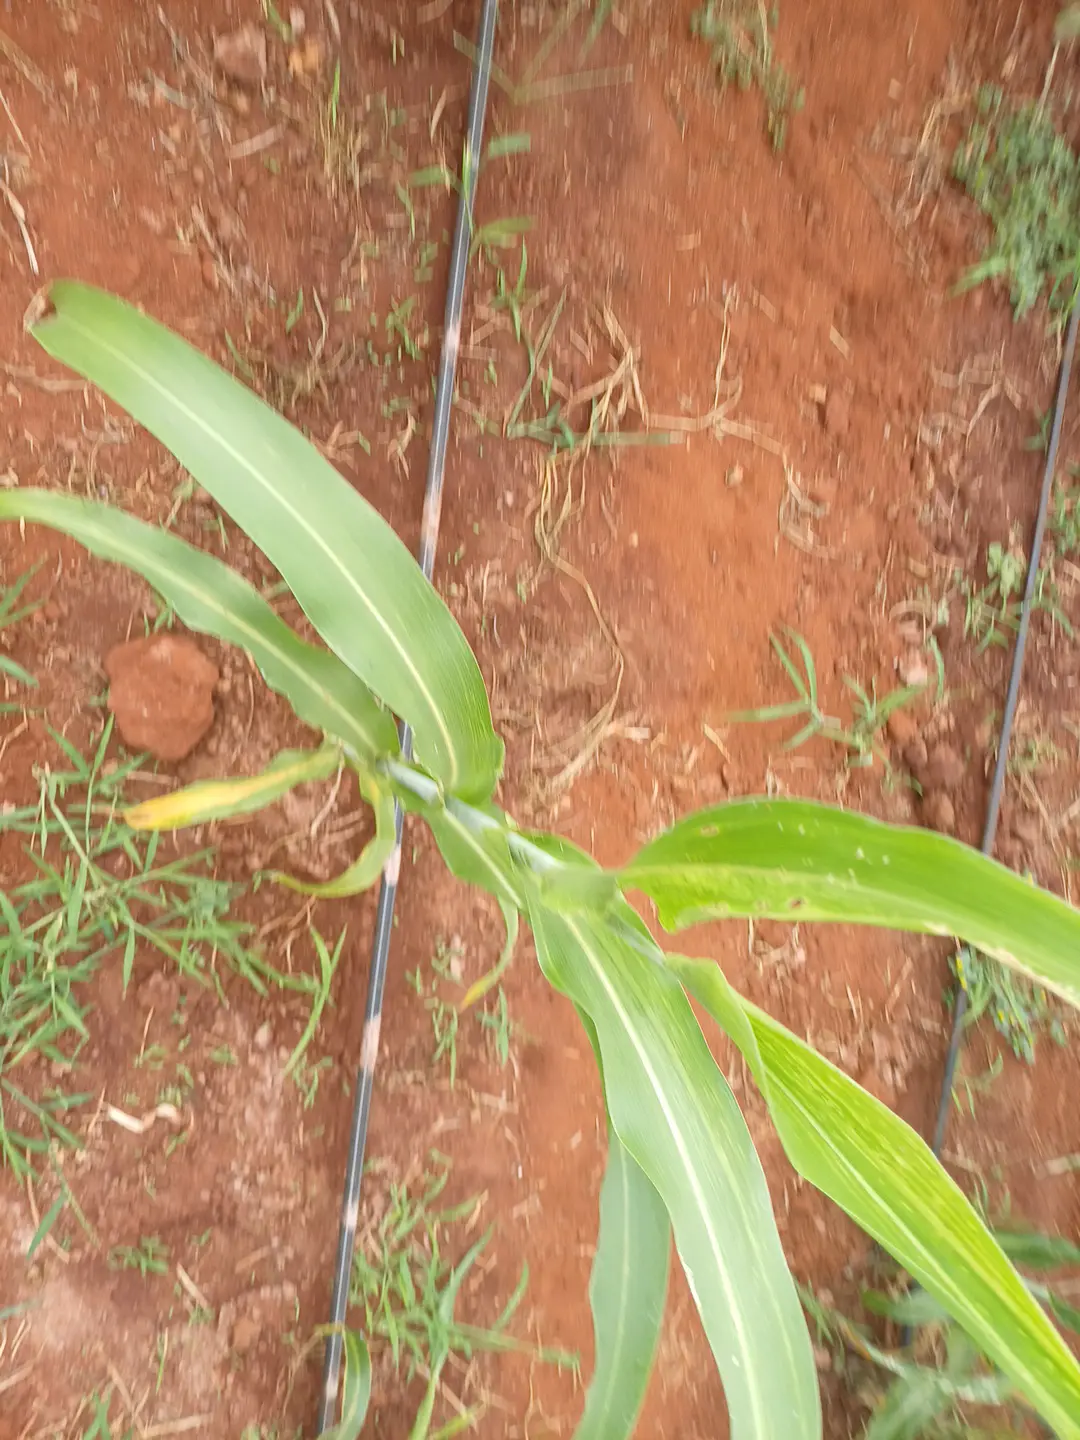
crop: sorghum
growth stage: flowering
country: Kenya
